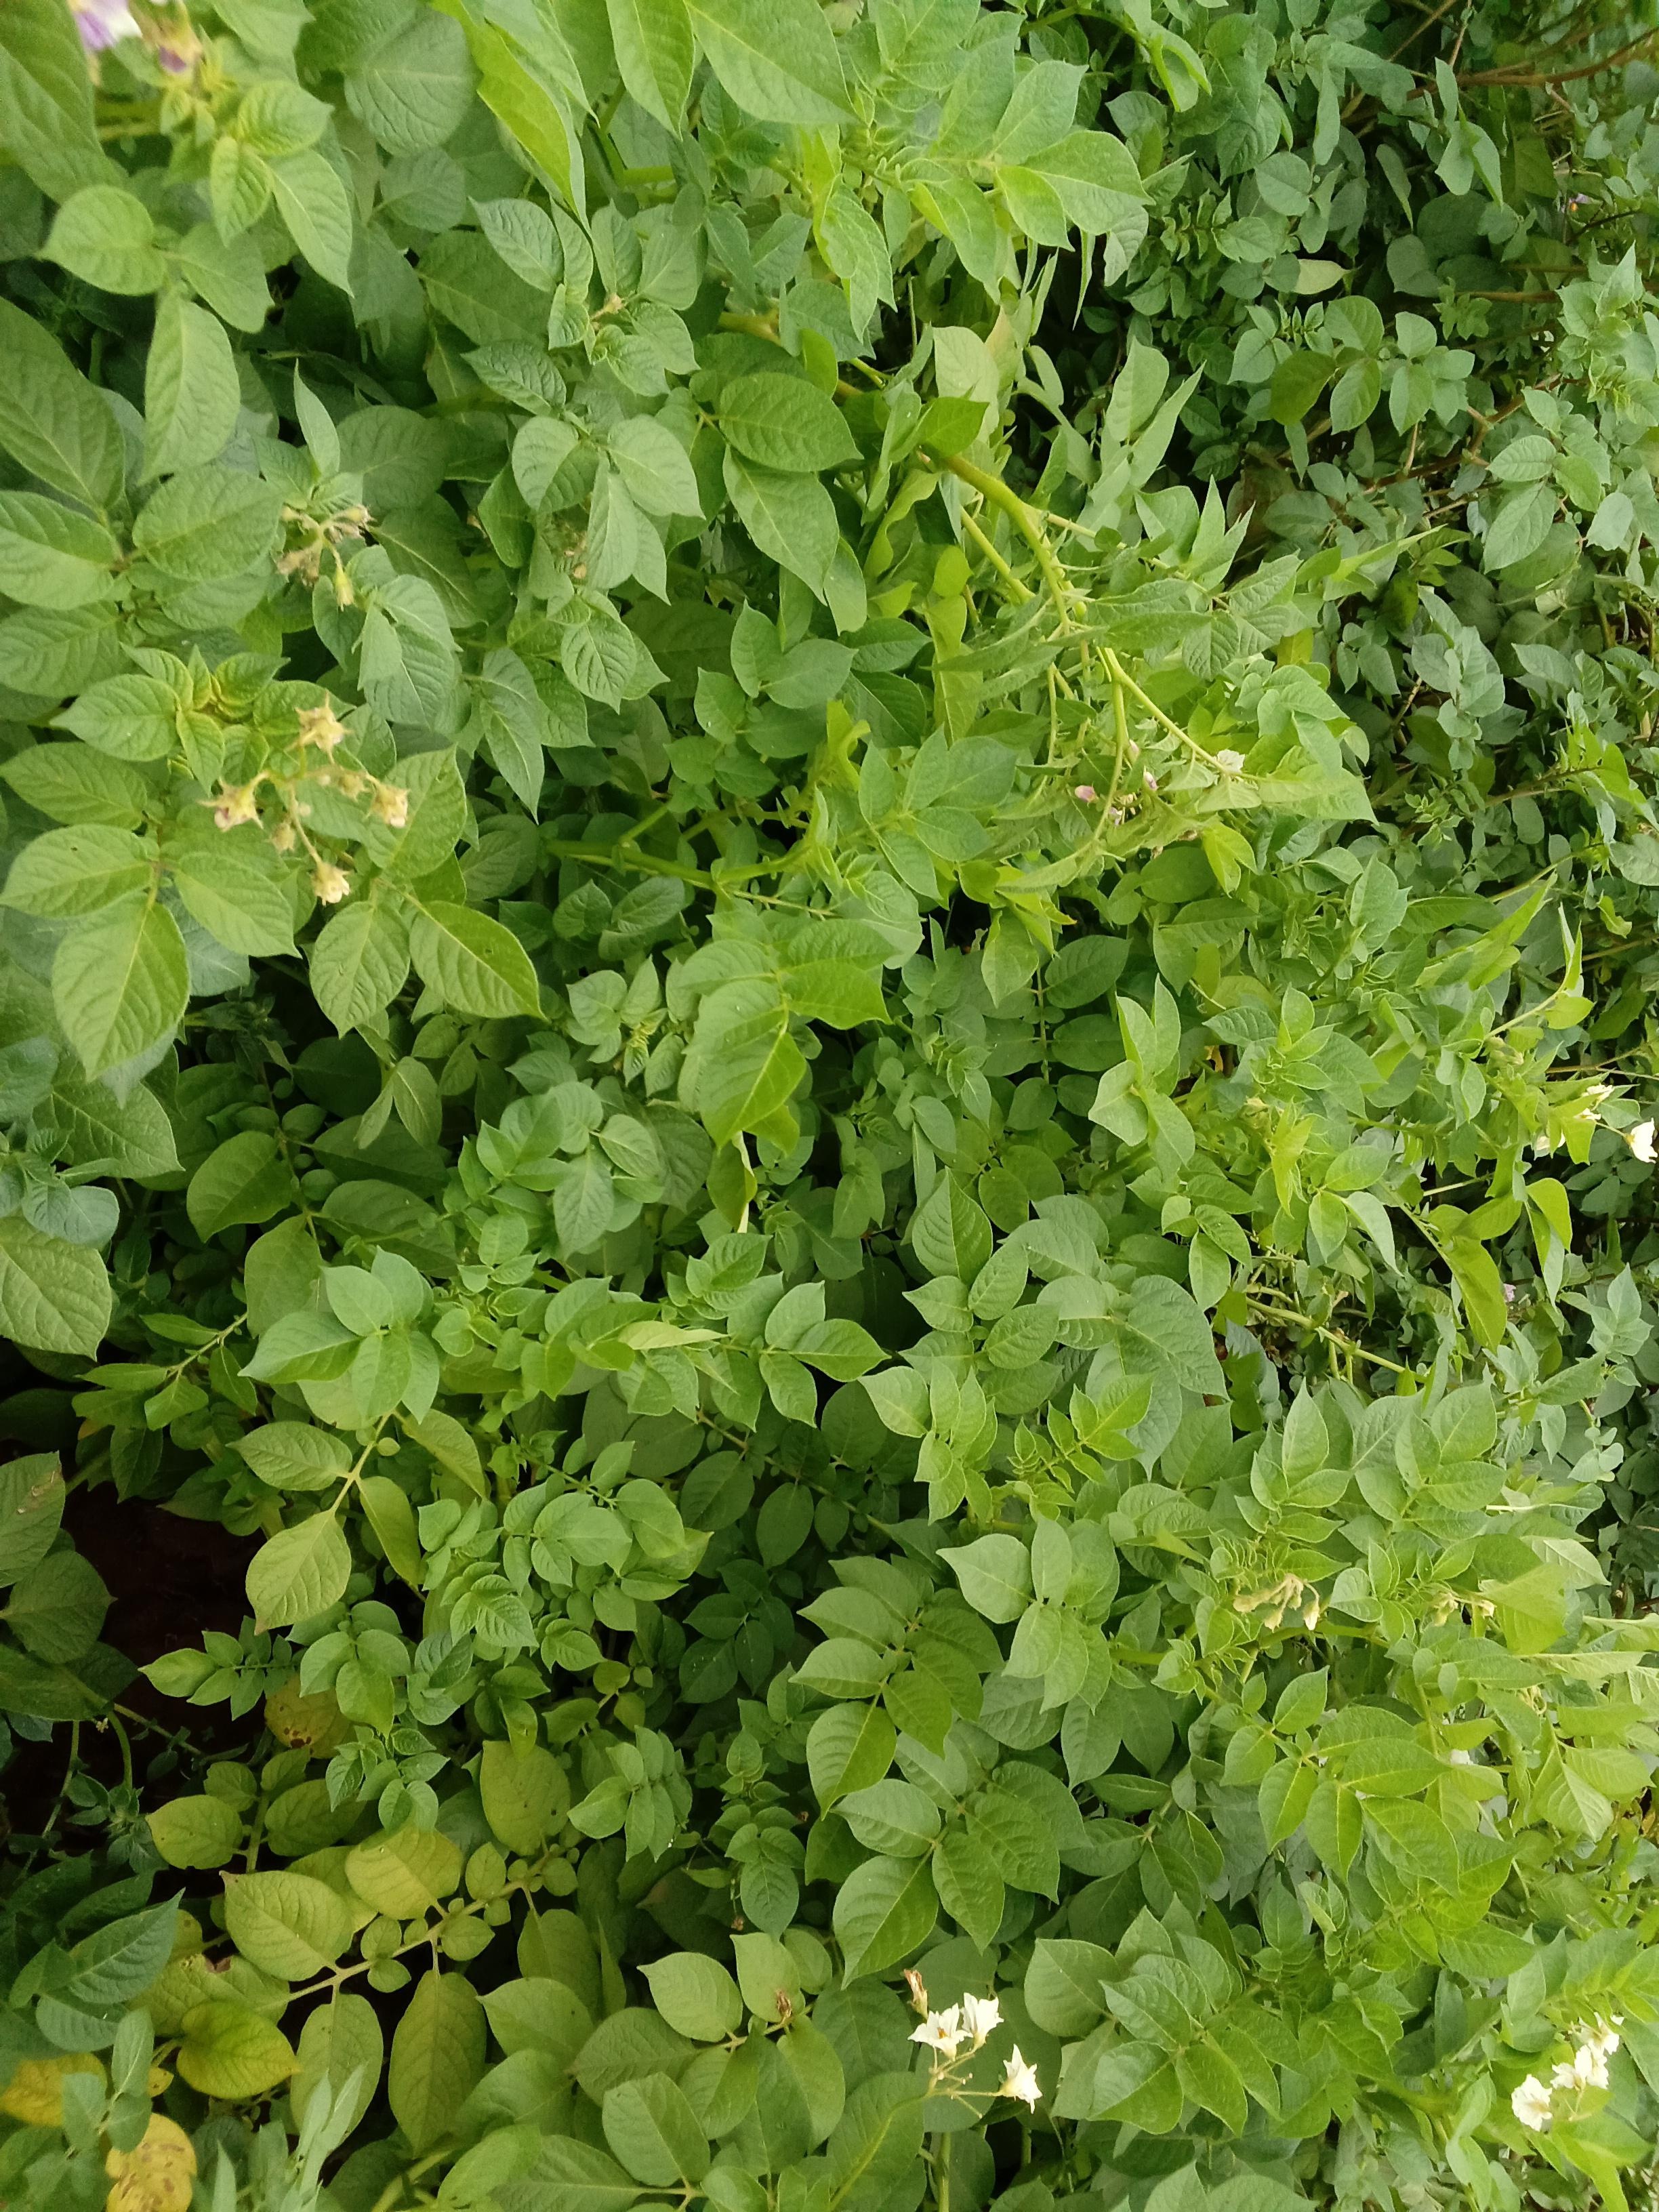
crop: potato
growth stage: flowering
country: Kenya
